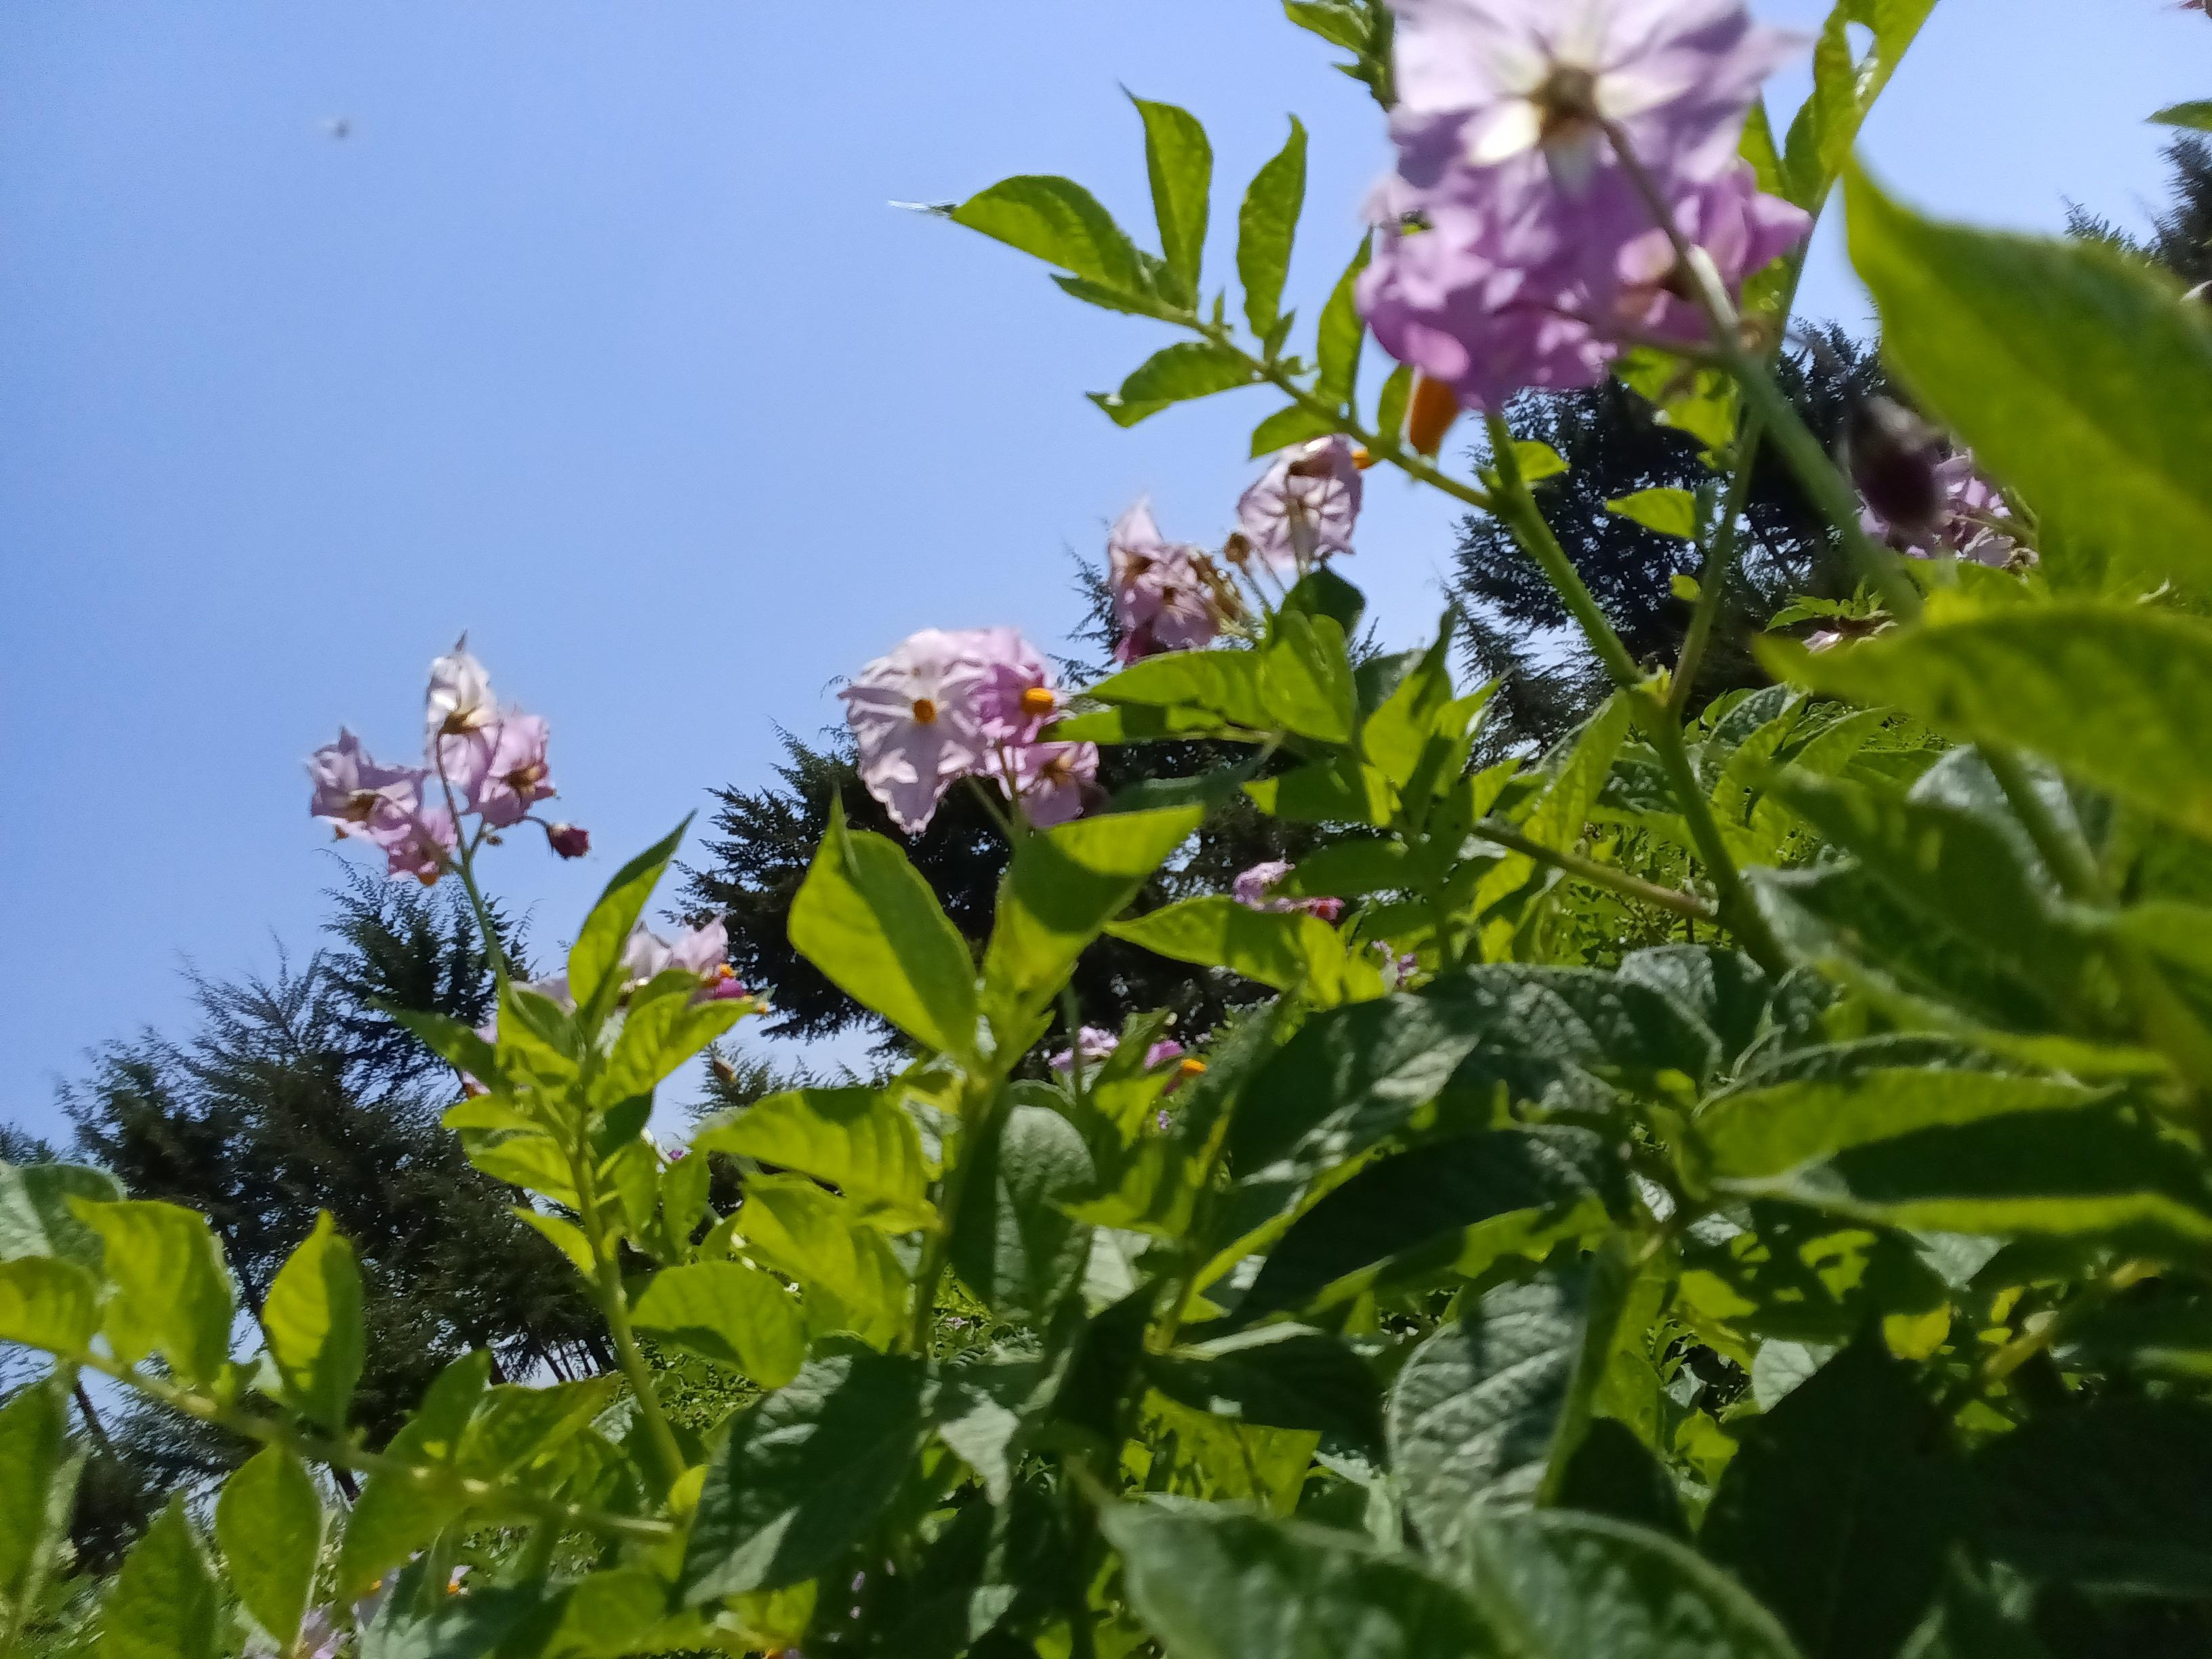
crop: potato
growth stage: flowering
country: Kenya
